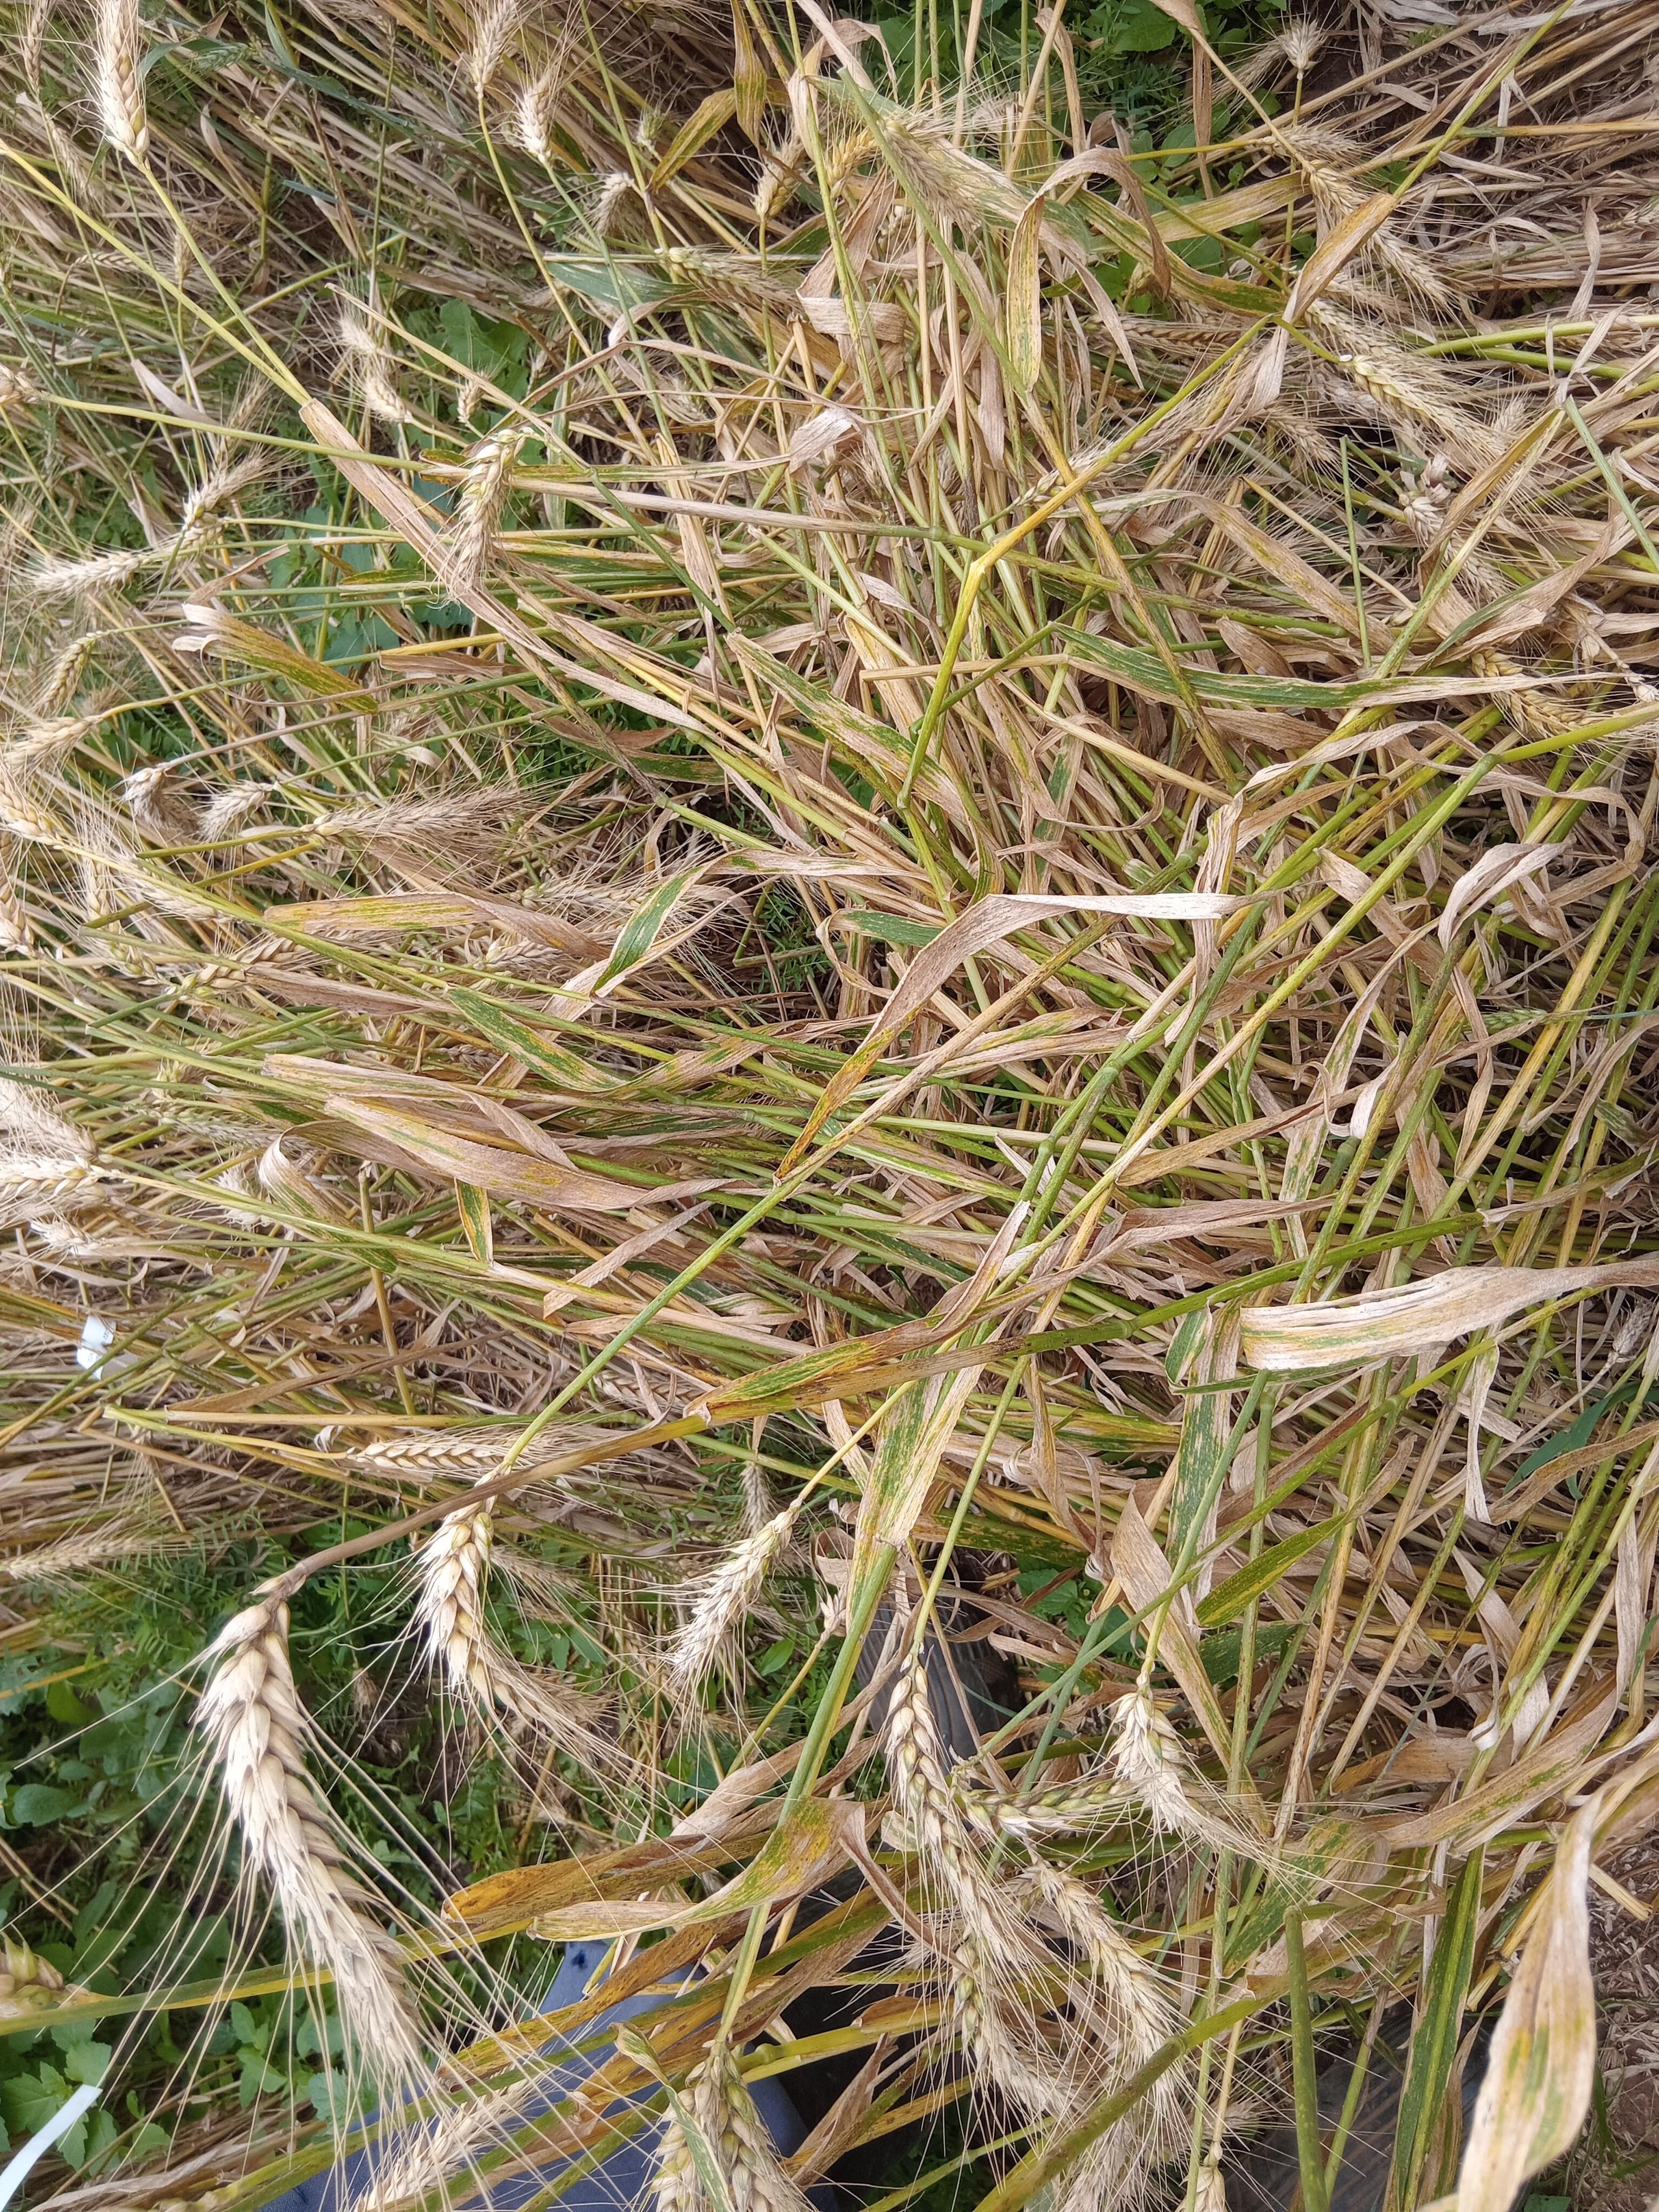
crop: wheat
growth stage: maturity
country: Kenya
